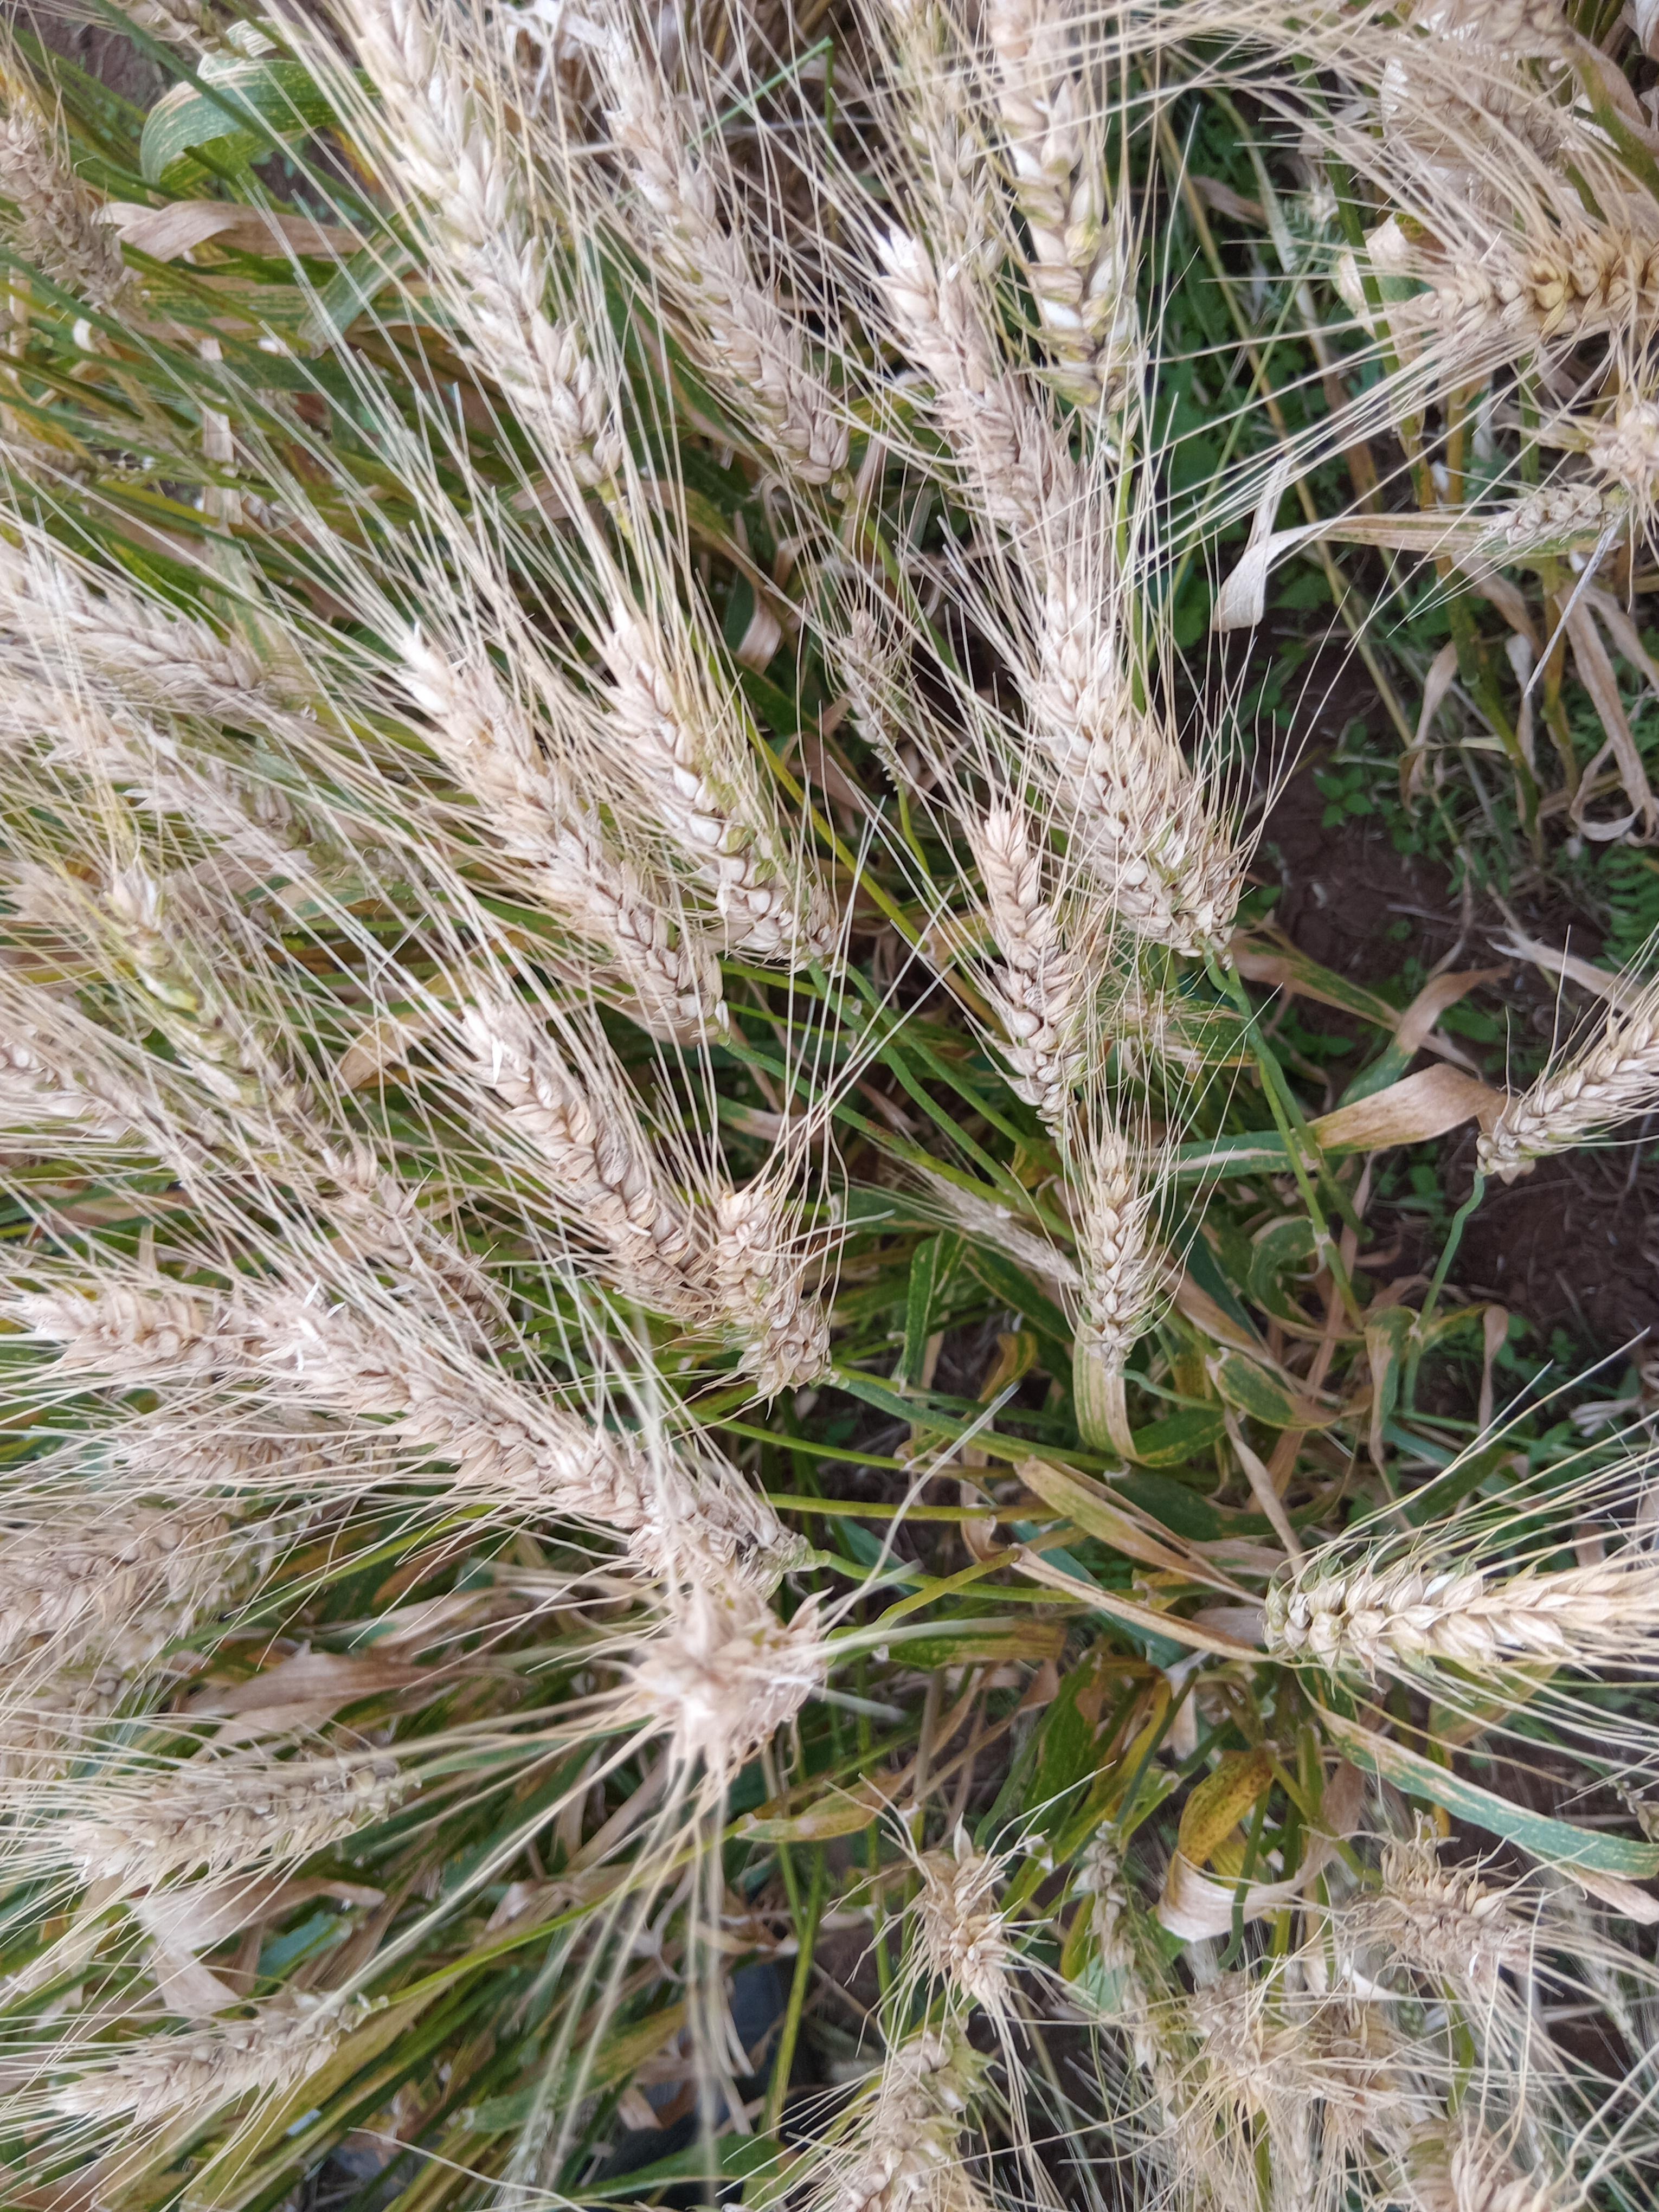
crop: wheat
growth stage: maturity
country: Kenya
